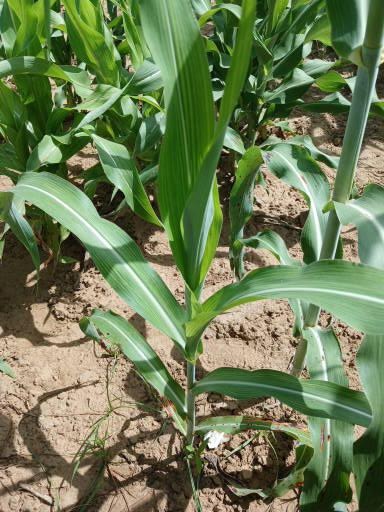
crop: sorghum
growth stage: vegetative
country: Senegal
